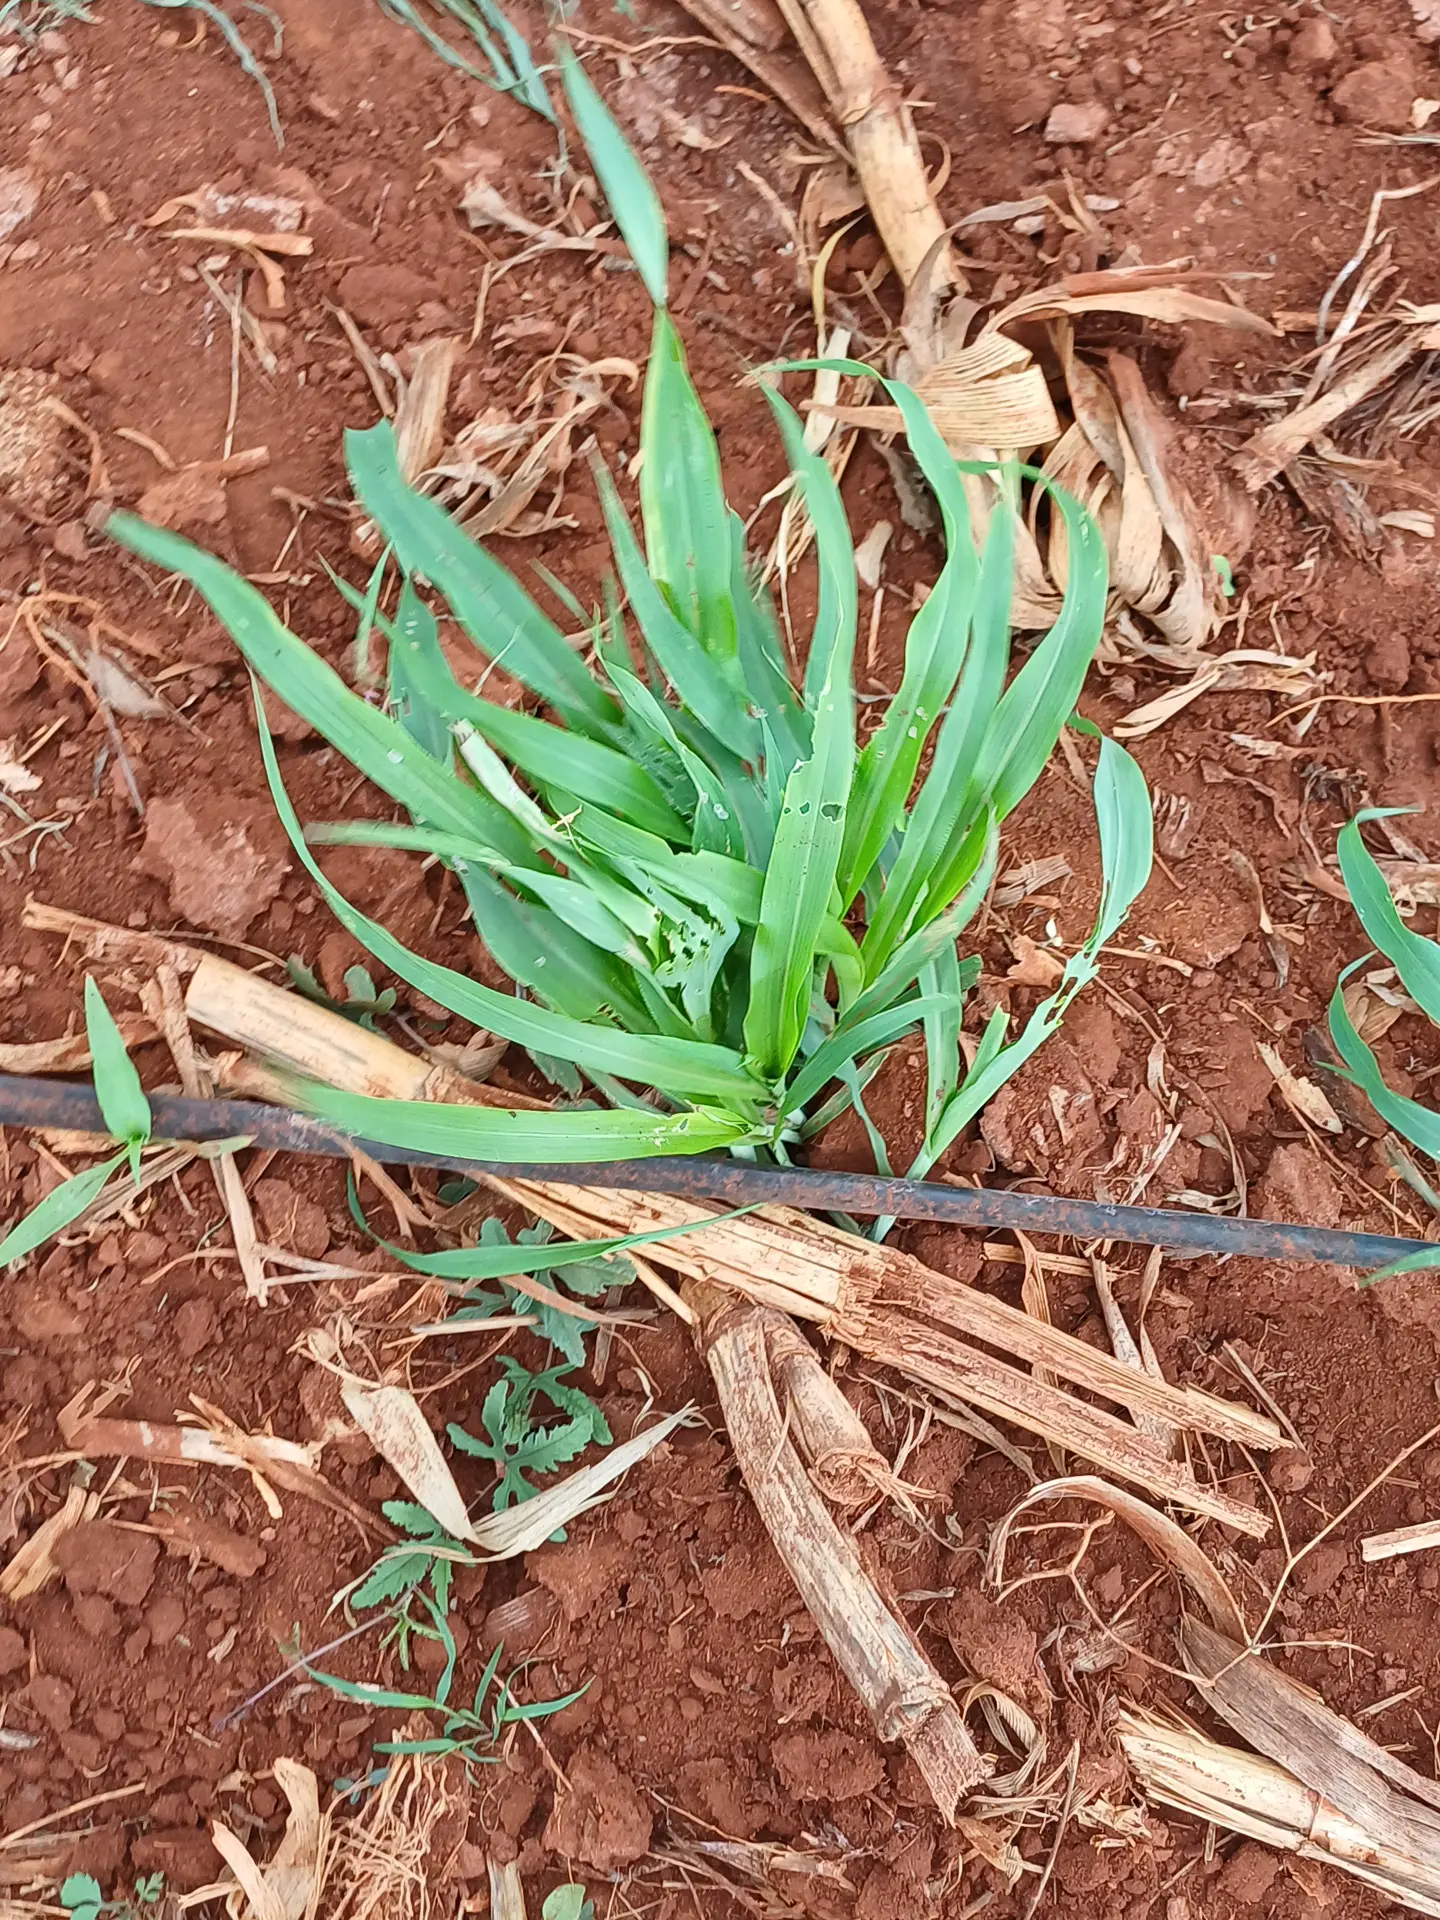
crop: sorghum
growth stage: vegetative
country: Kenya
